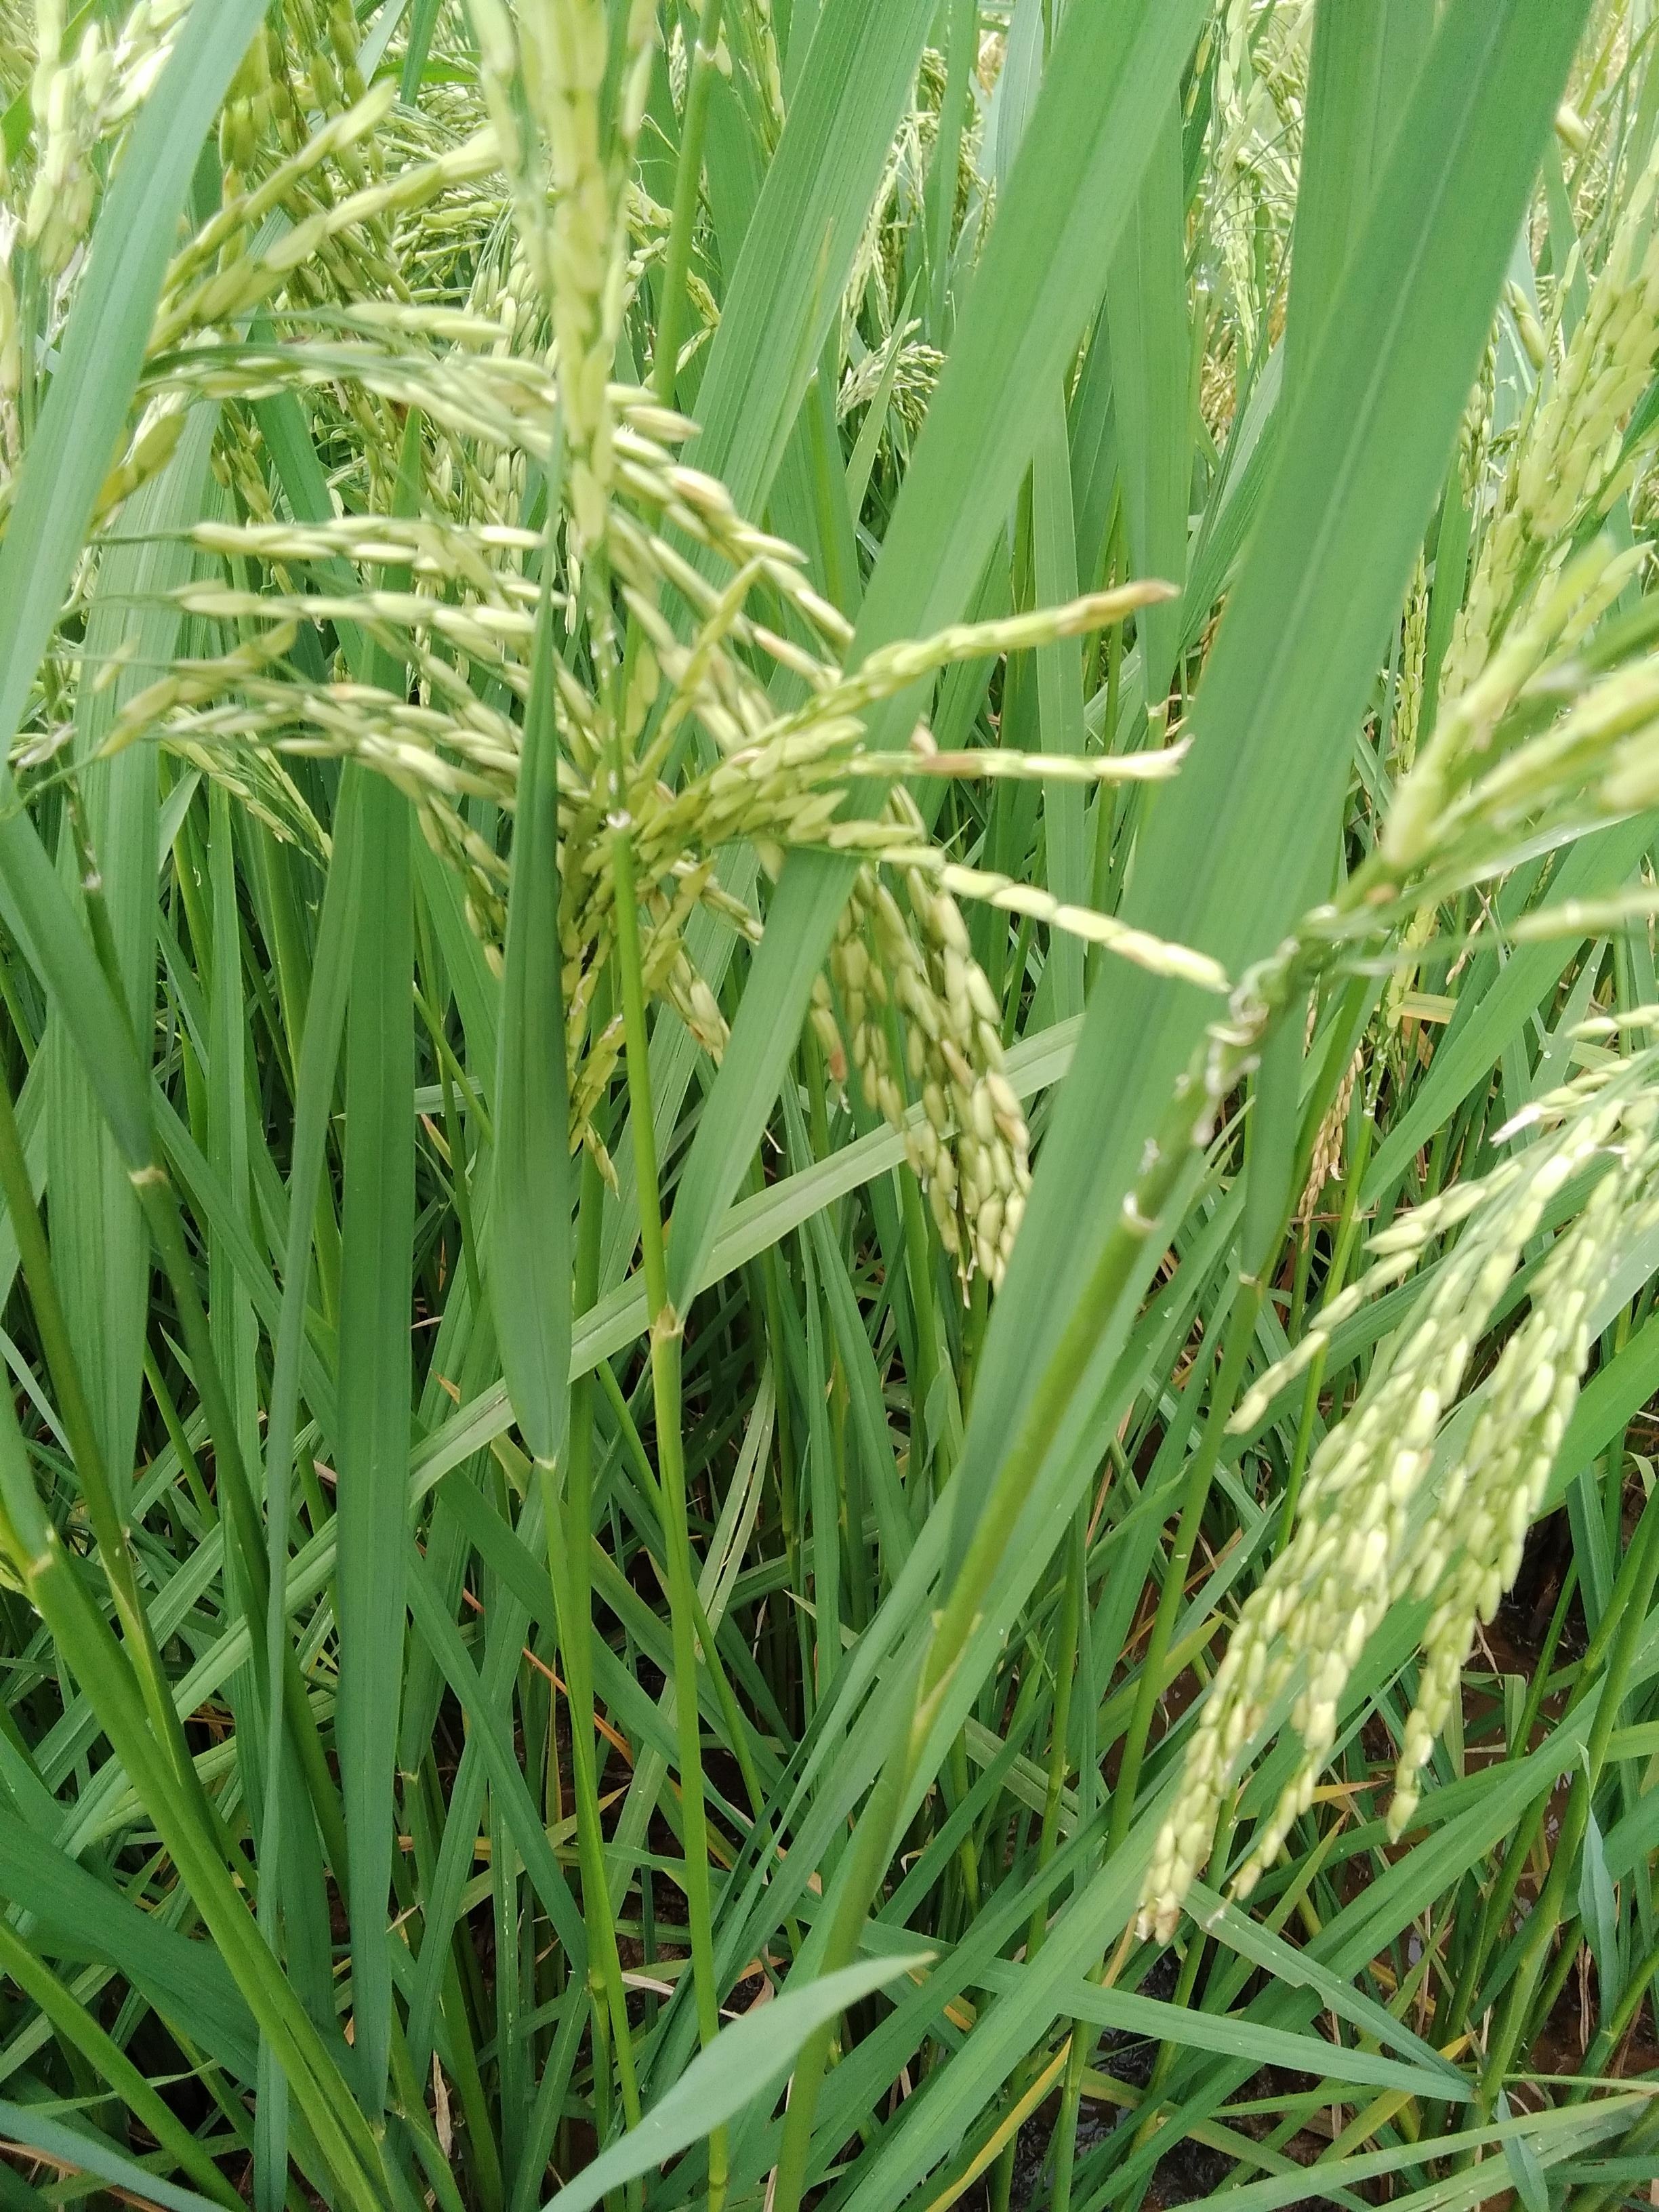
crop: rice
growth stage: stage dough
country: Nigeria
